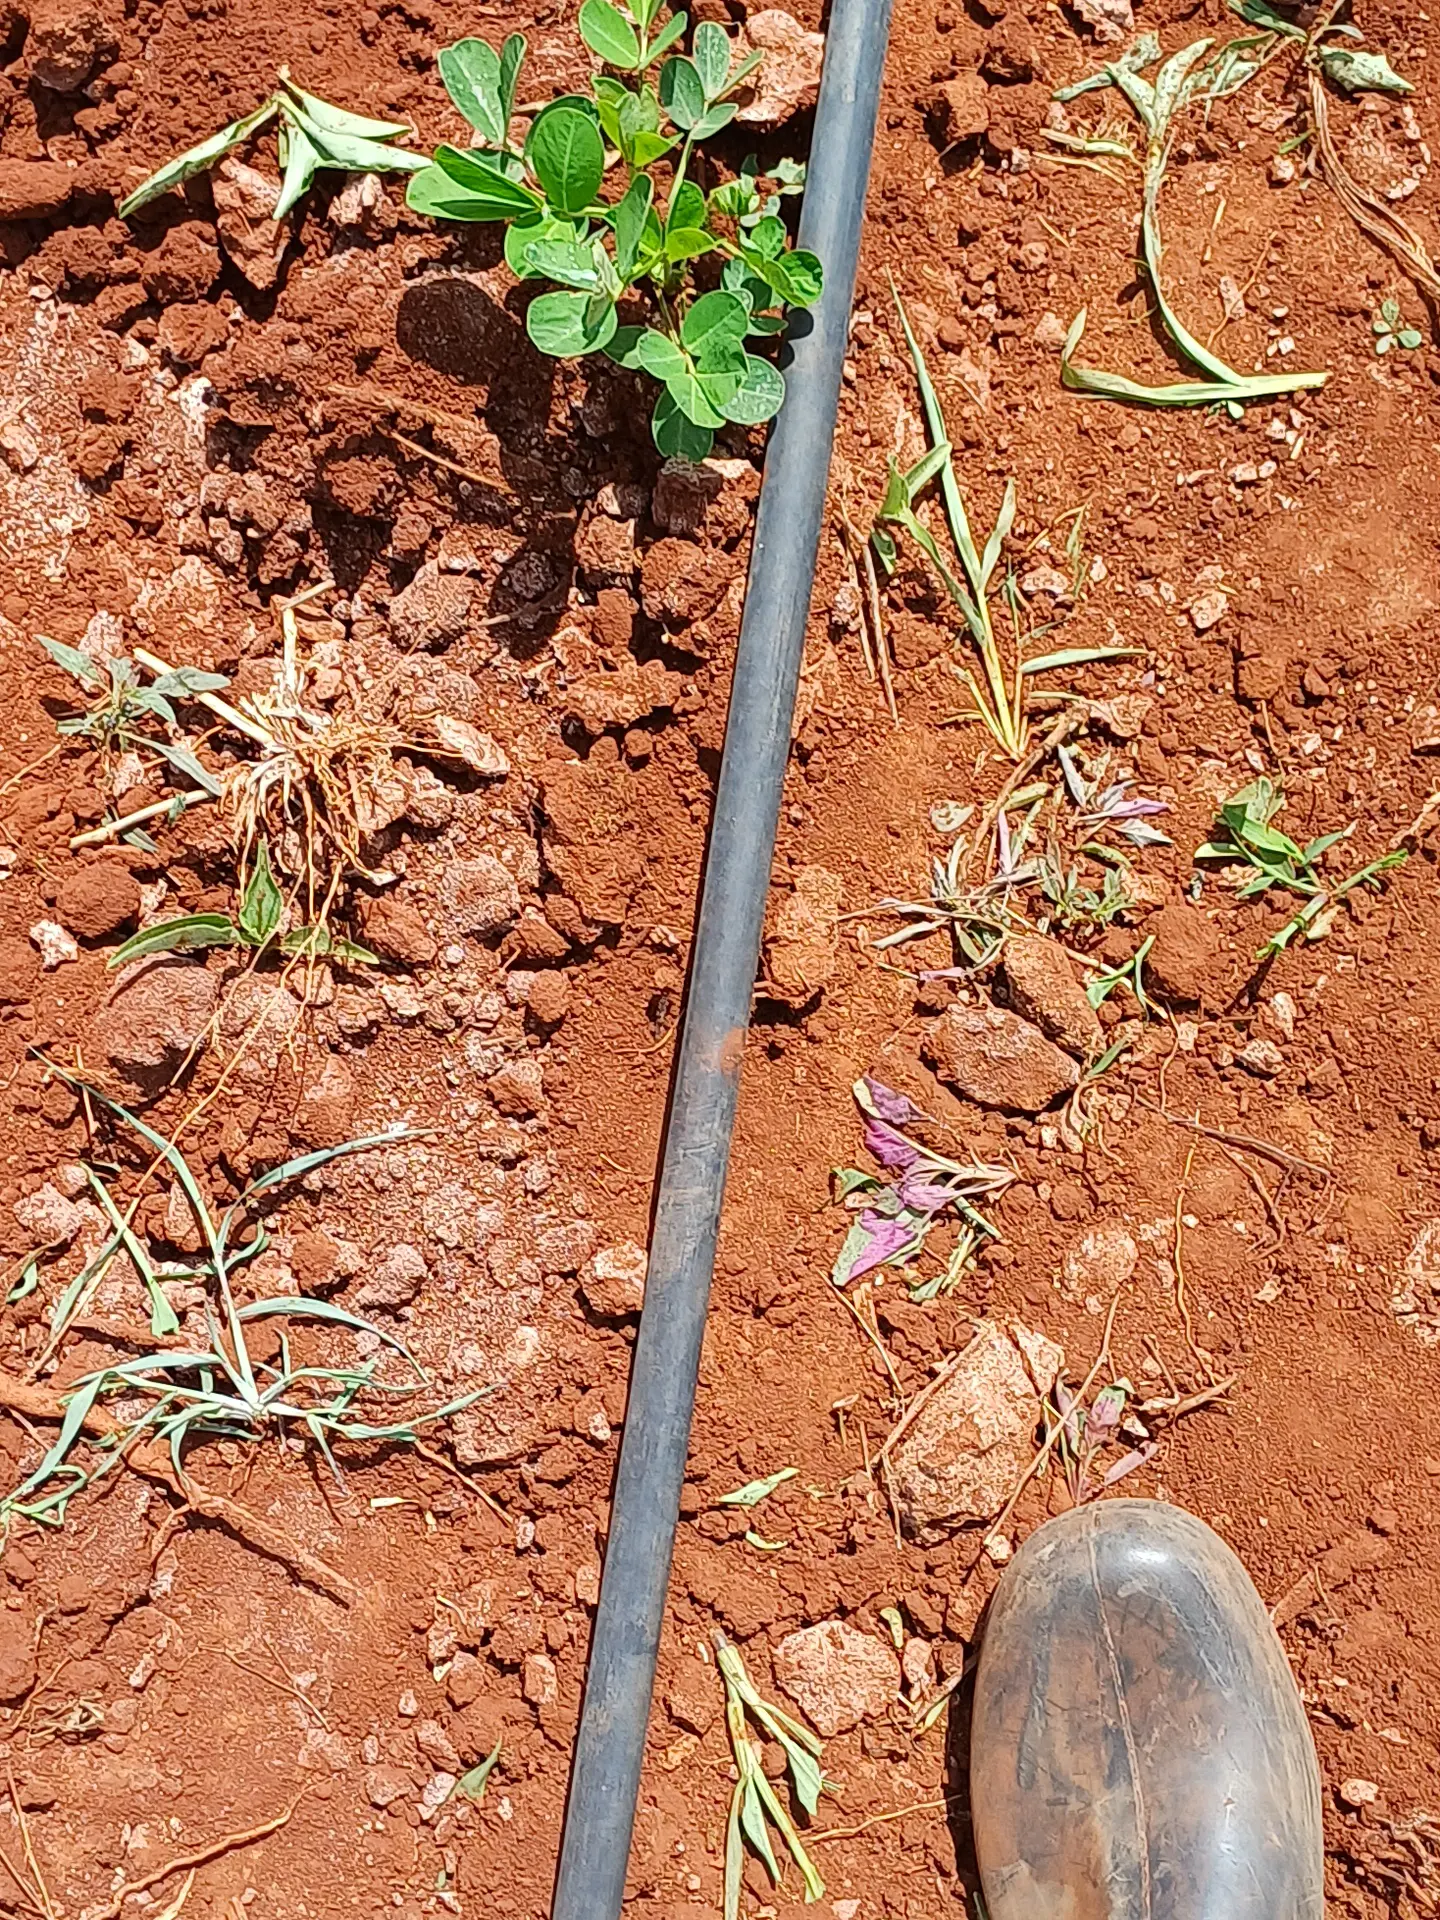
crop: groundnut
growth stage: vegetative
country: Kenya
